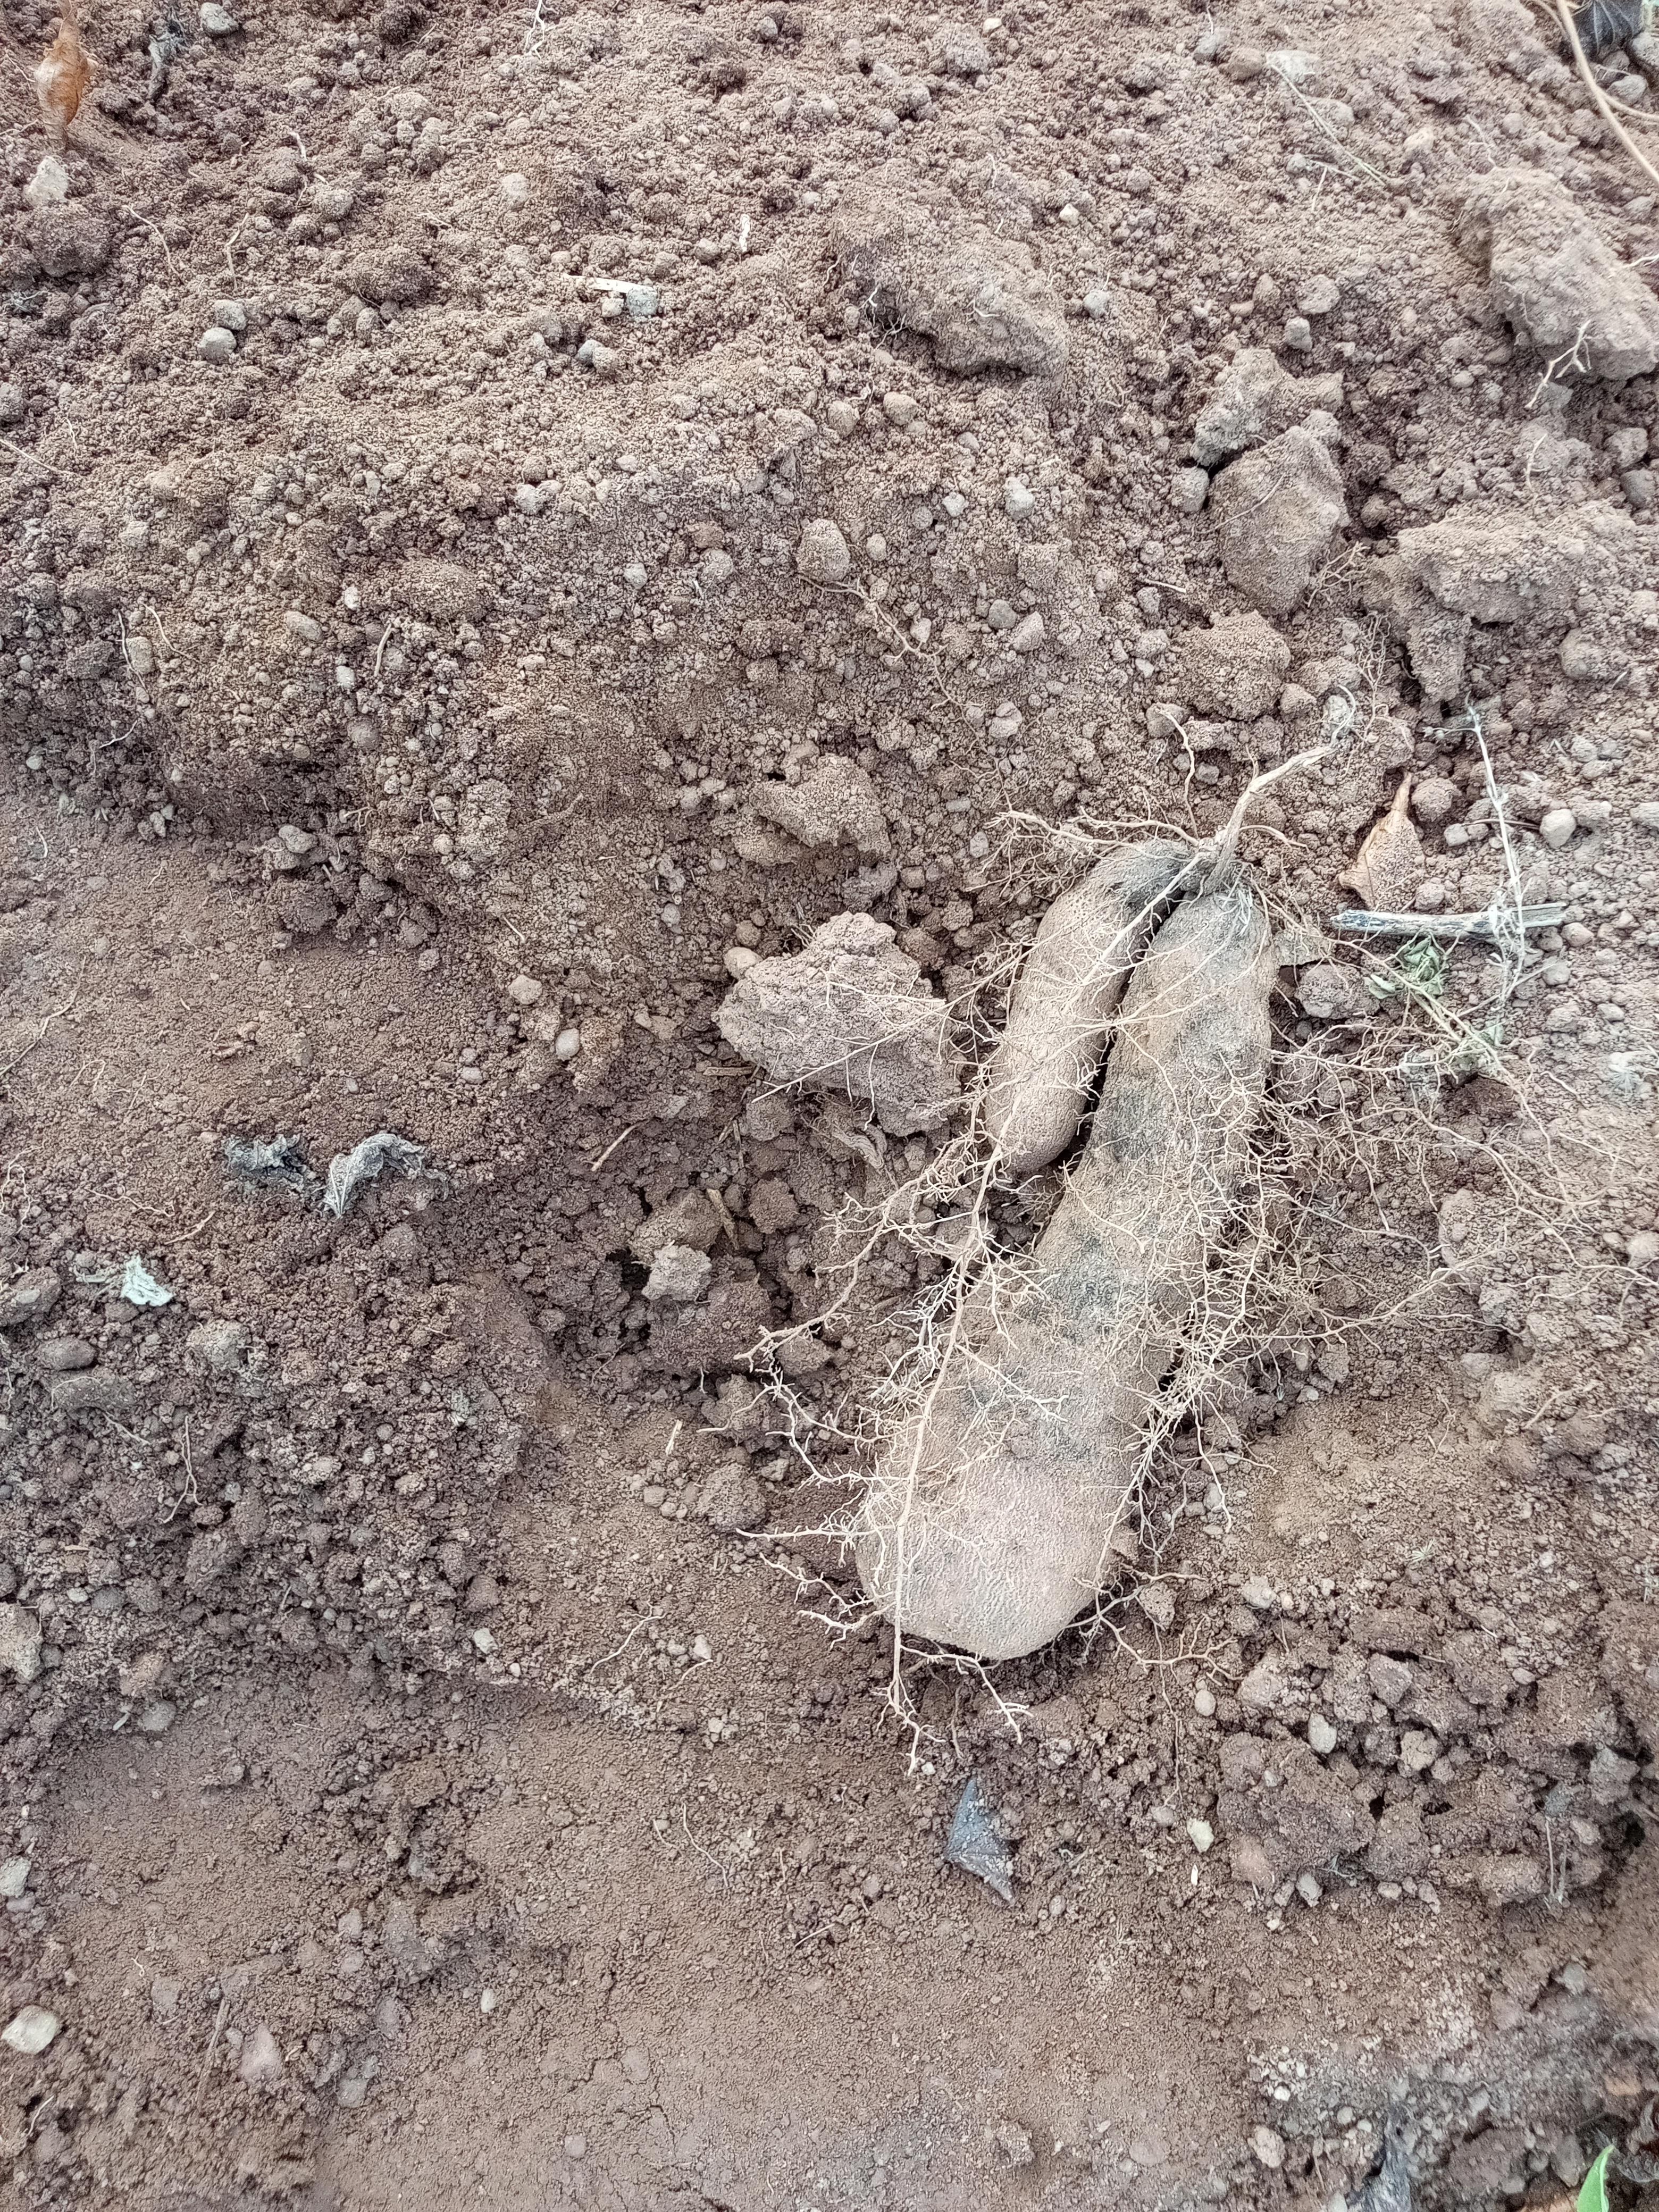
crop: yam
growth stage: harvest
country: Nigeria
